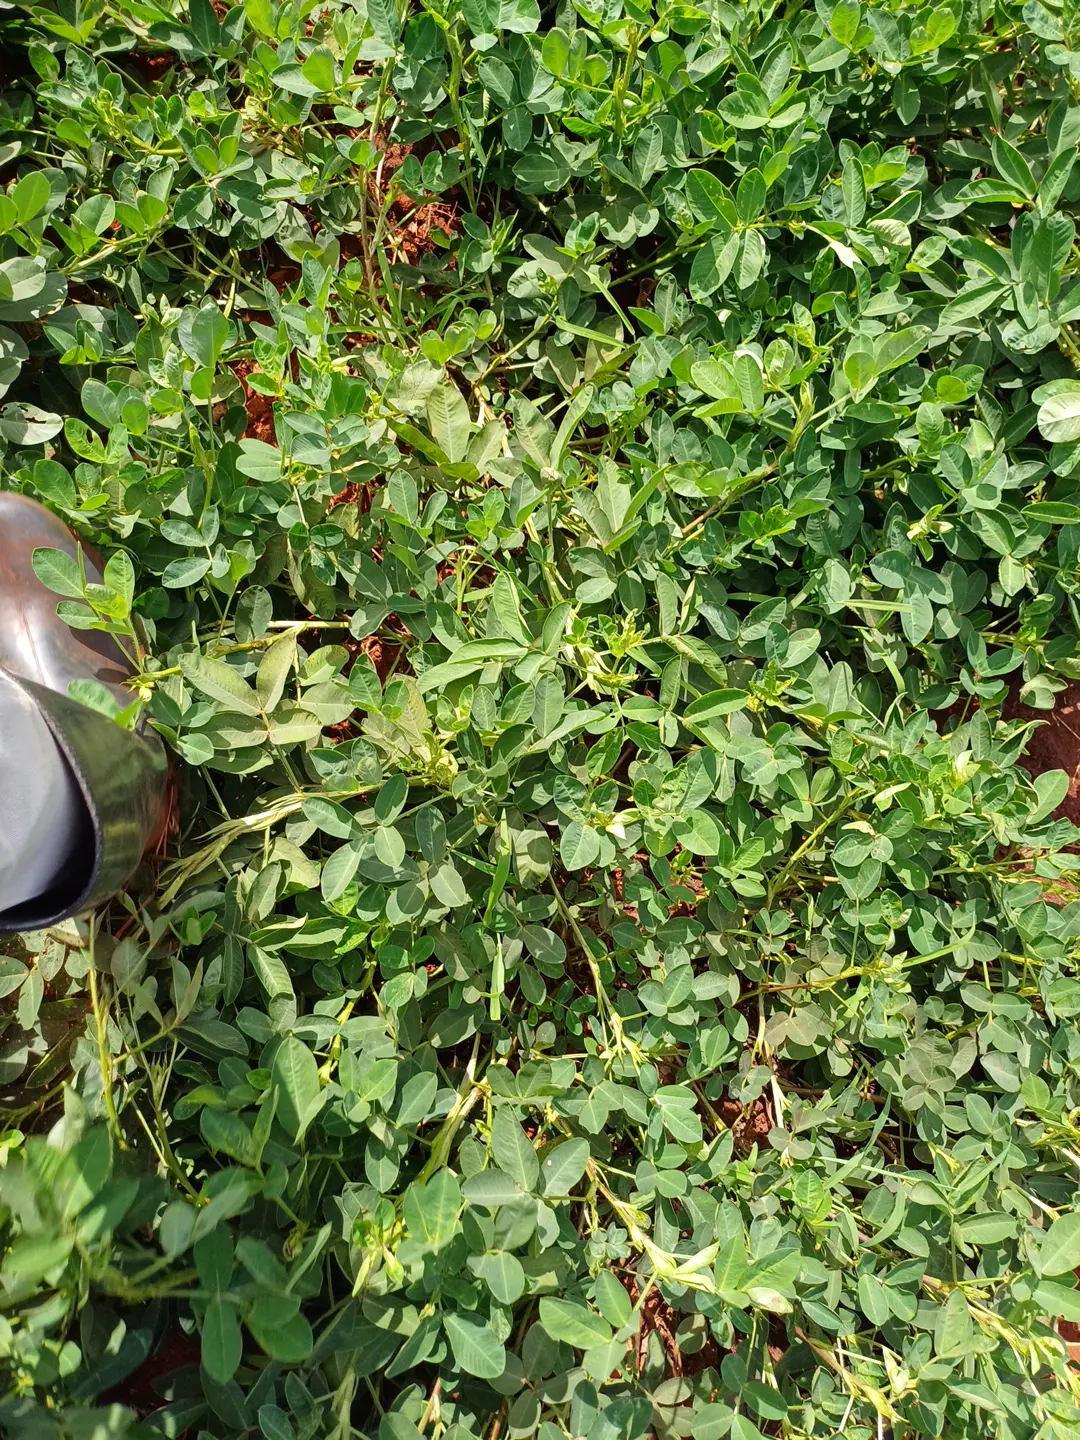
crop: groundnut
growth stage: pegging
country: Kenya
